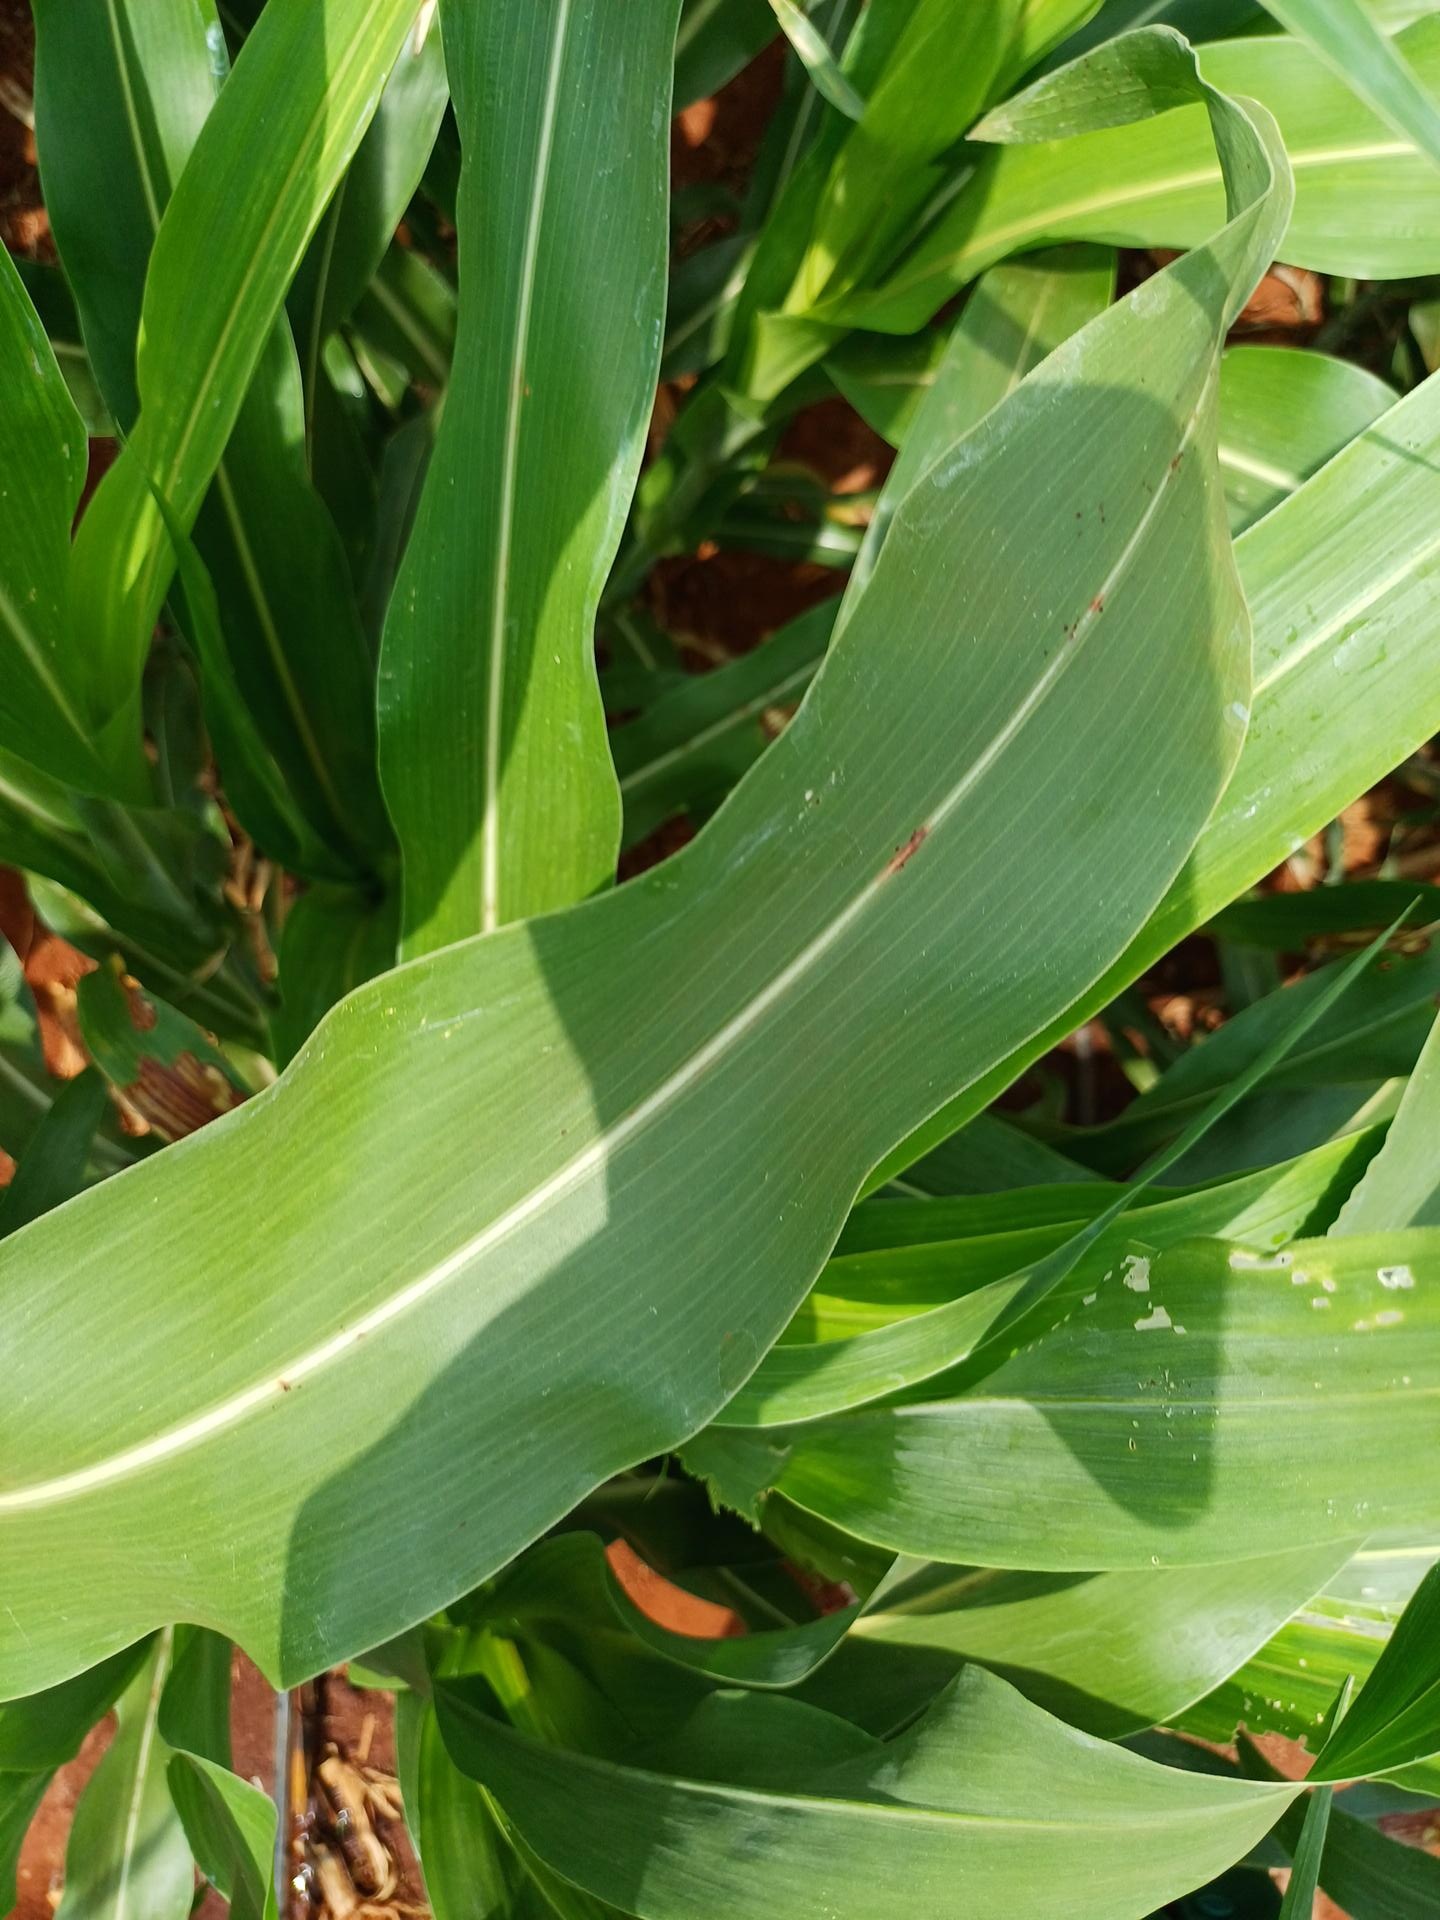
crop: sorghum
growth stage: vegetative
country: Kenya
